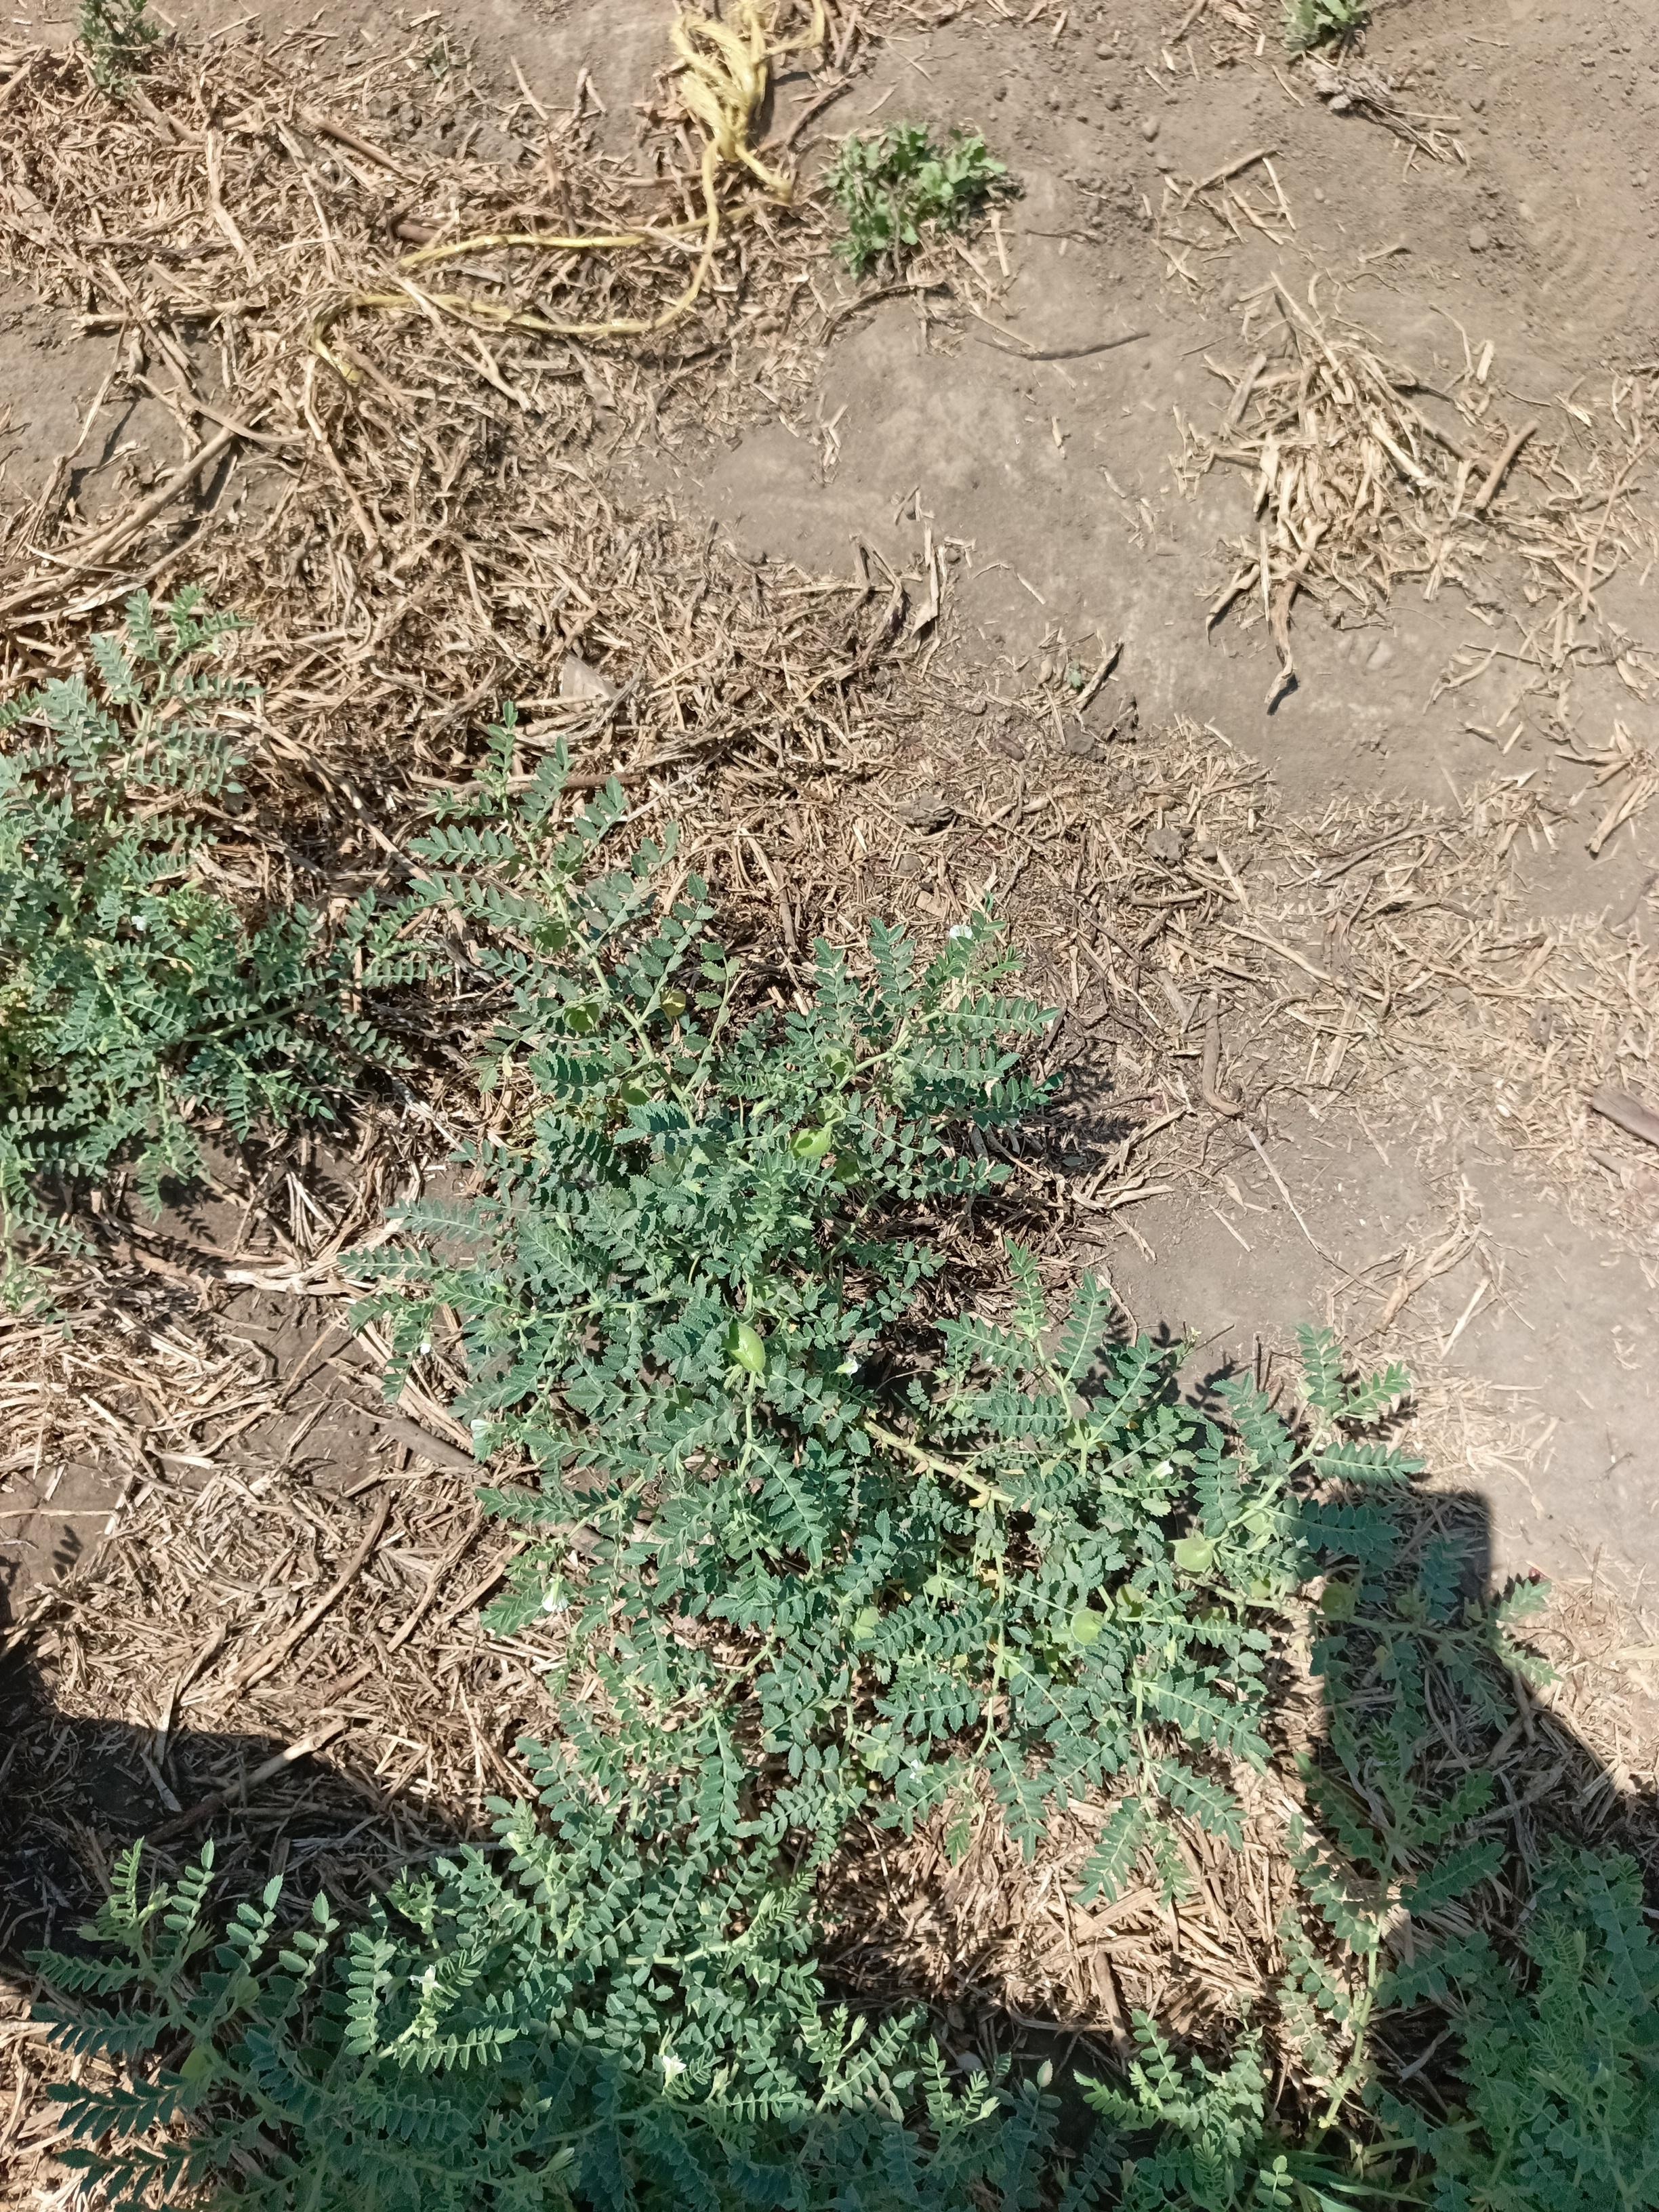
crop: chickpea
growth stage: development pod
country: Tanzania
